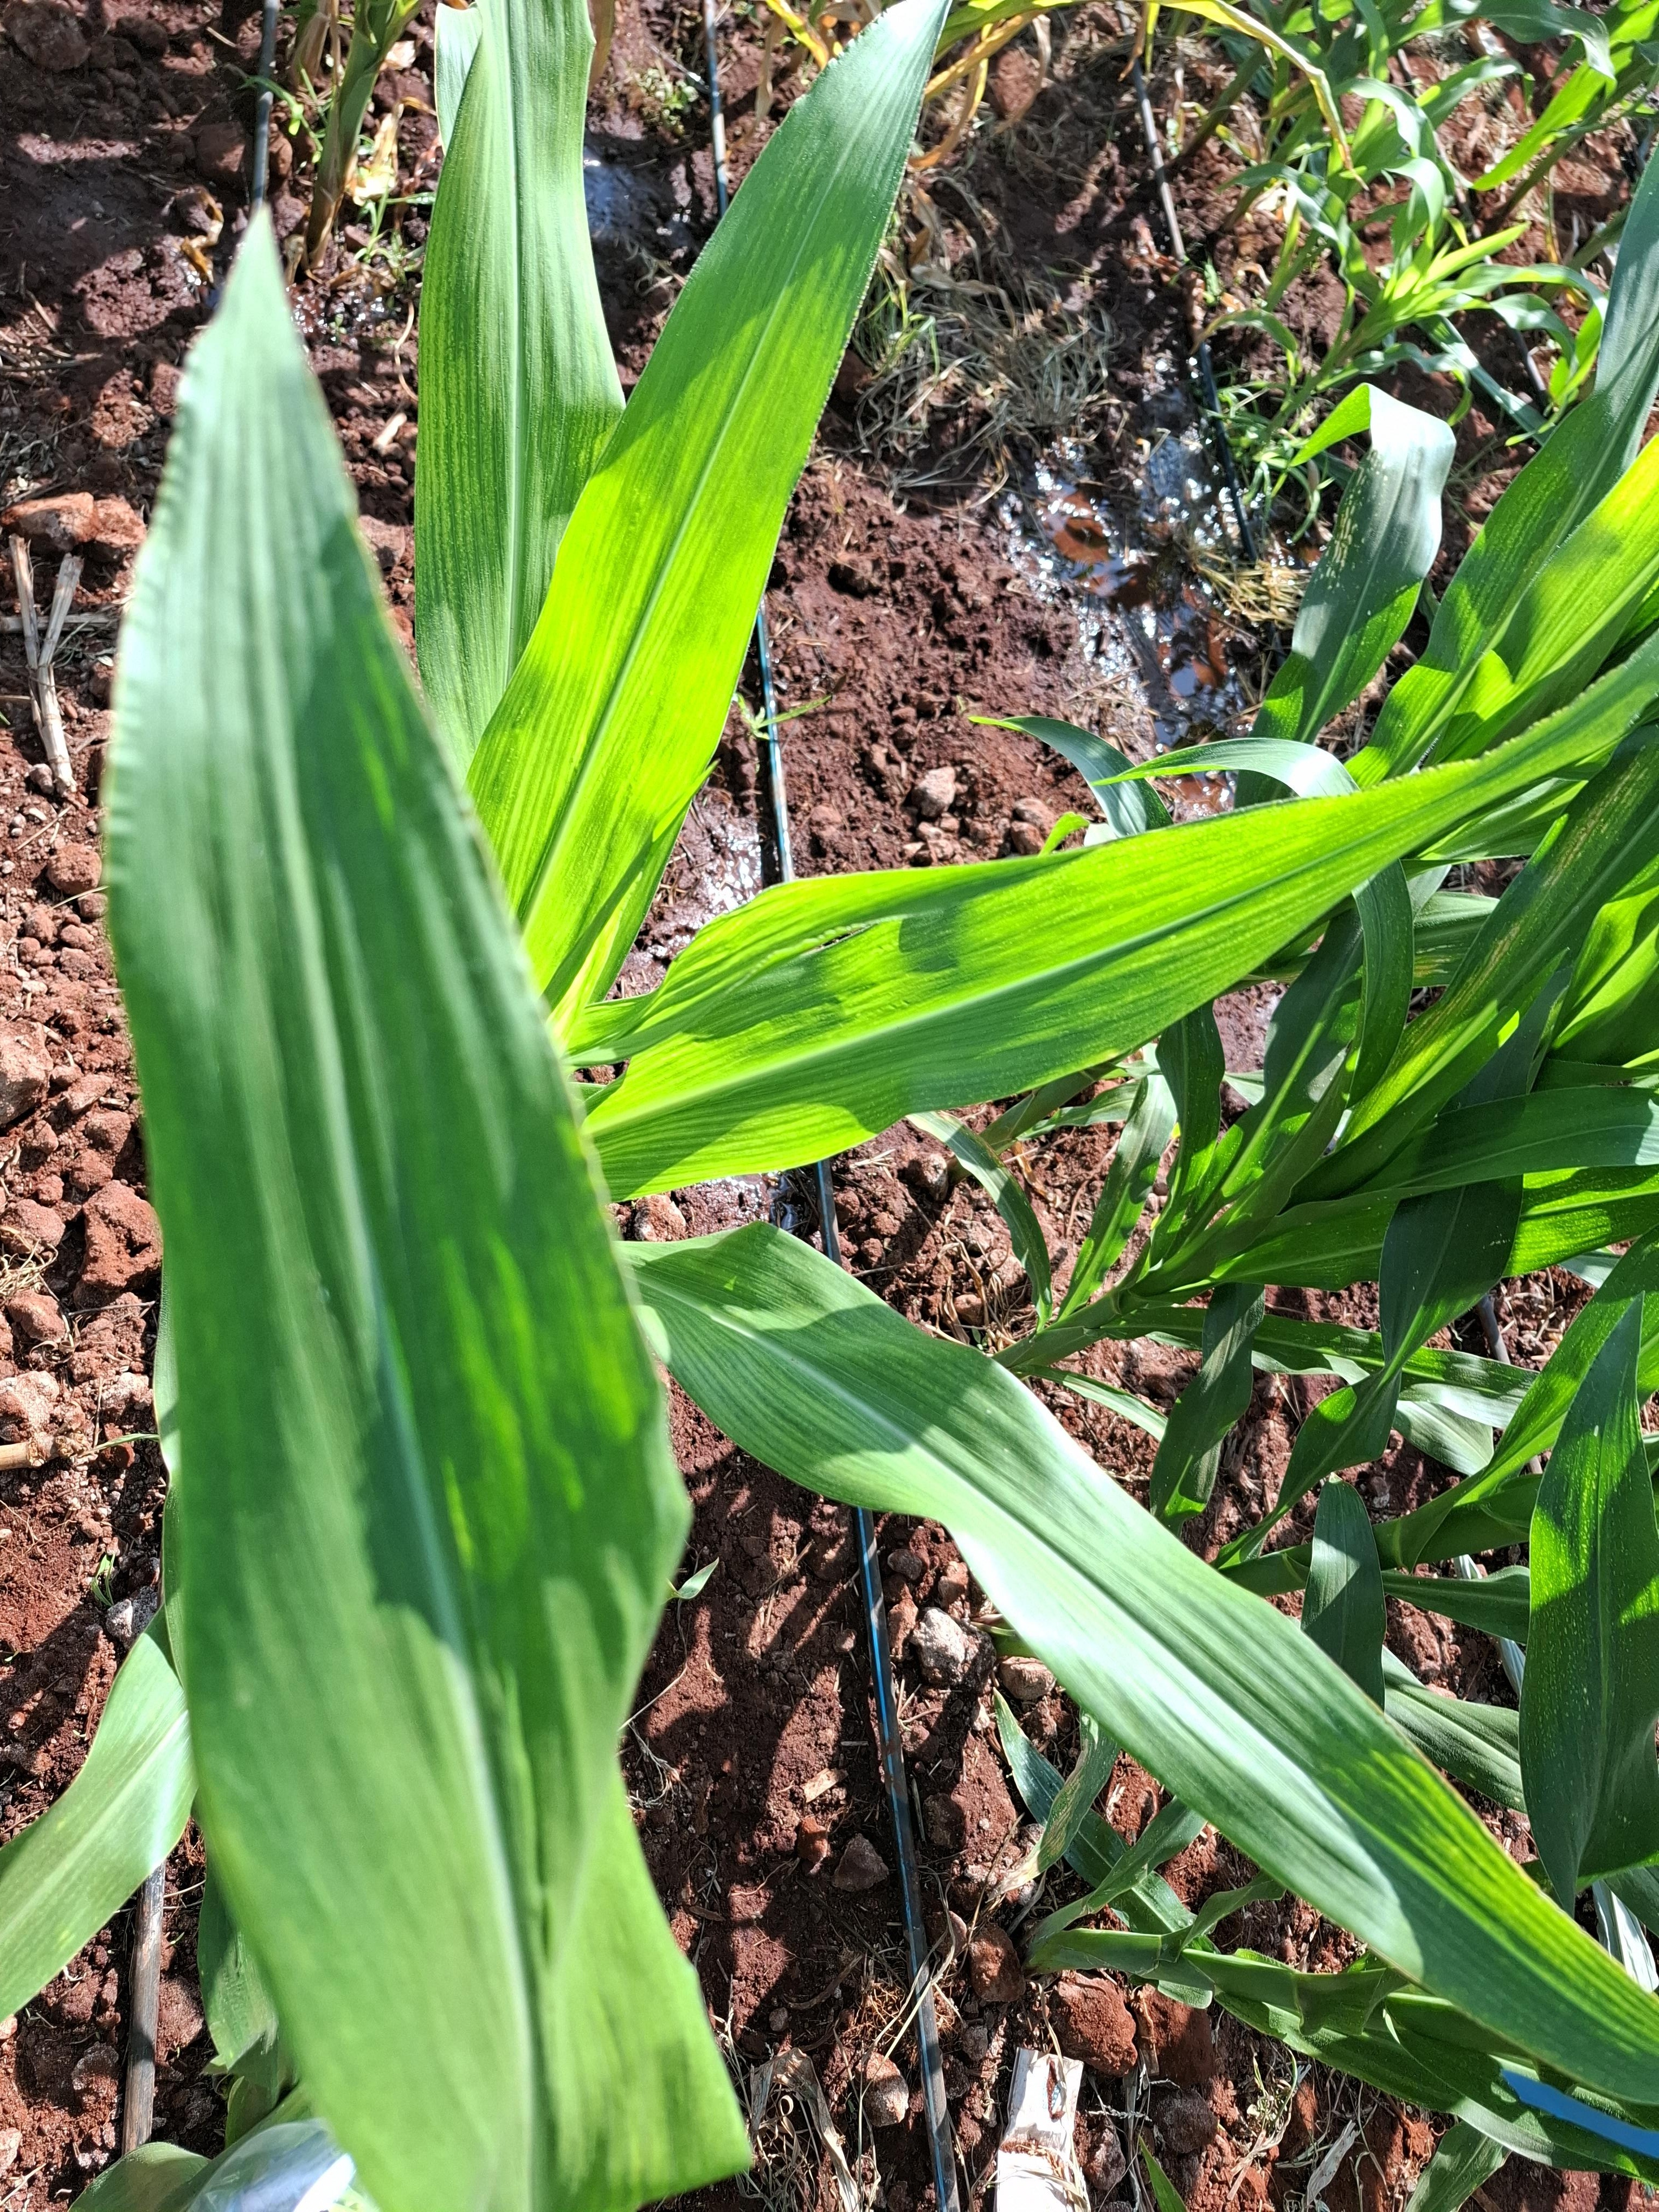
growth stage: vegetative
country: Kenya
